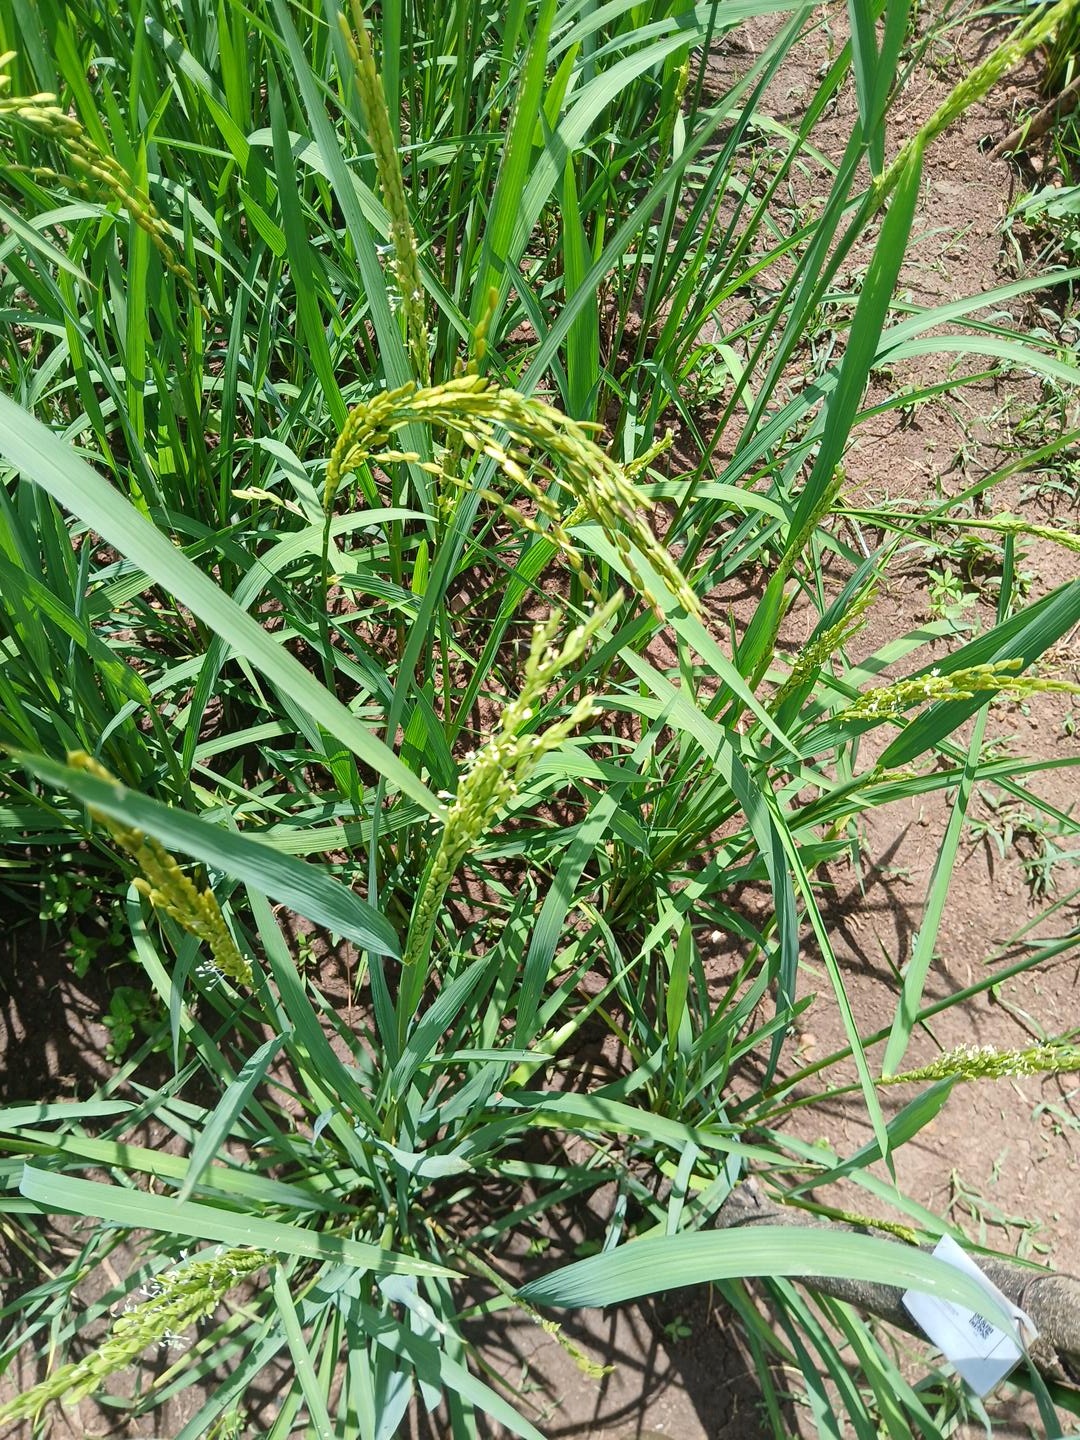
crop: rice
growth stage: flowering
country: Côte d'Ivoire
